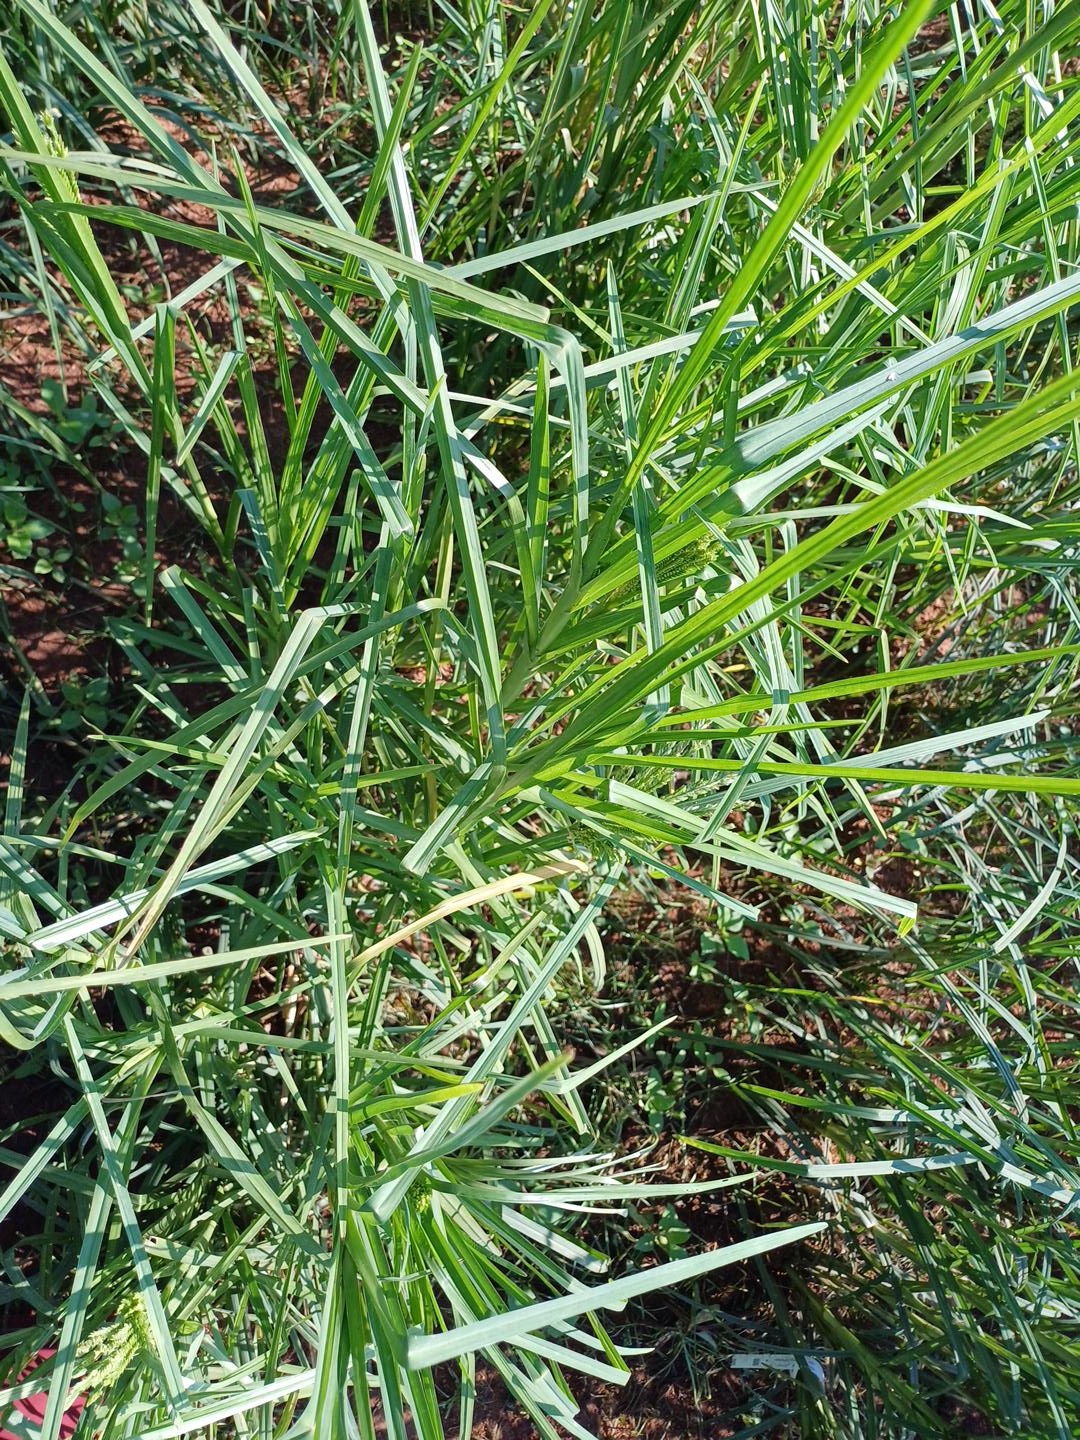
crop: finger millet
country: Kenya
